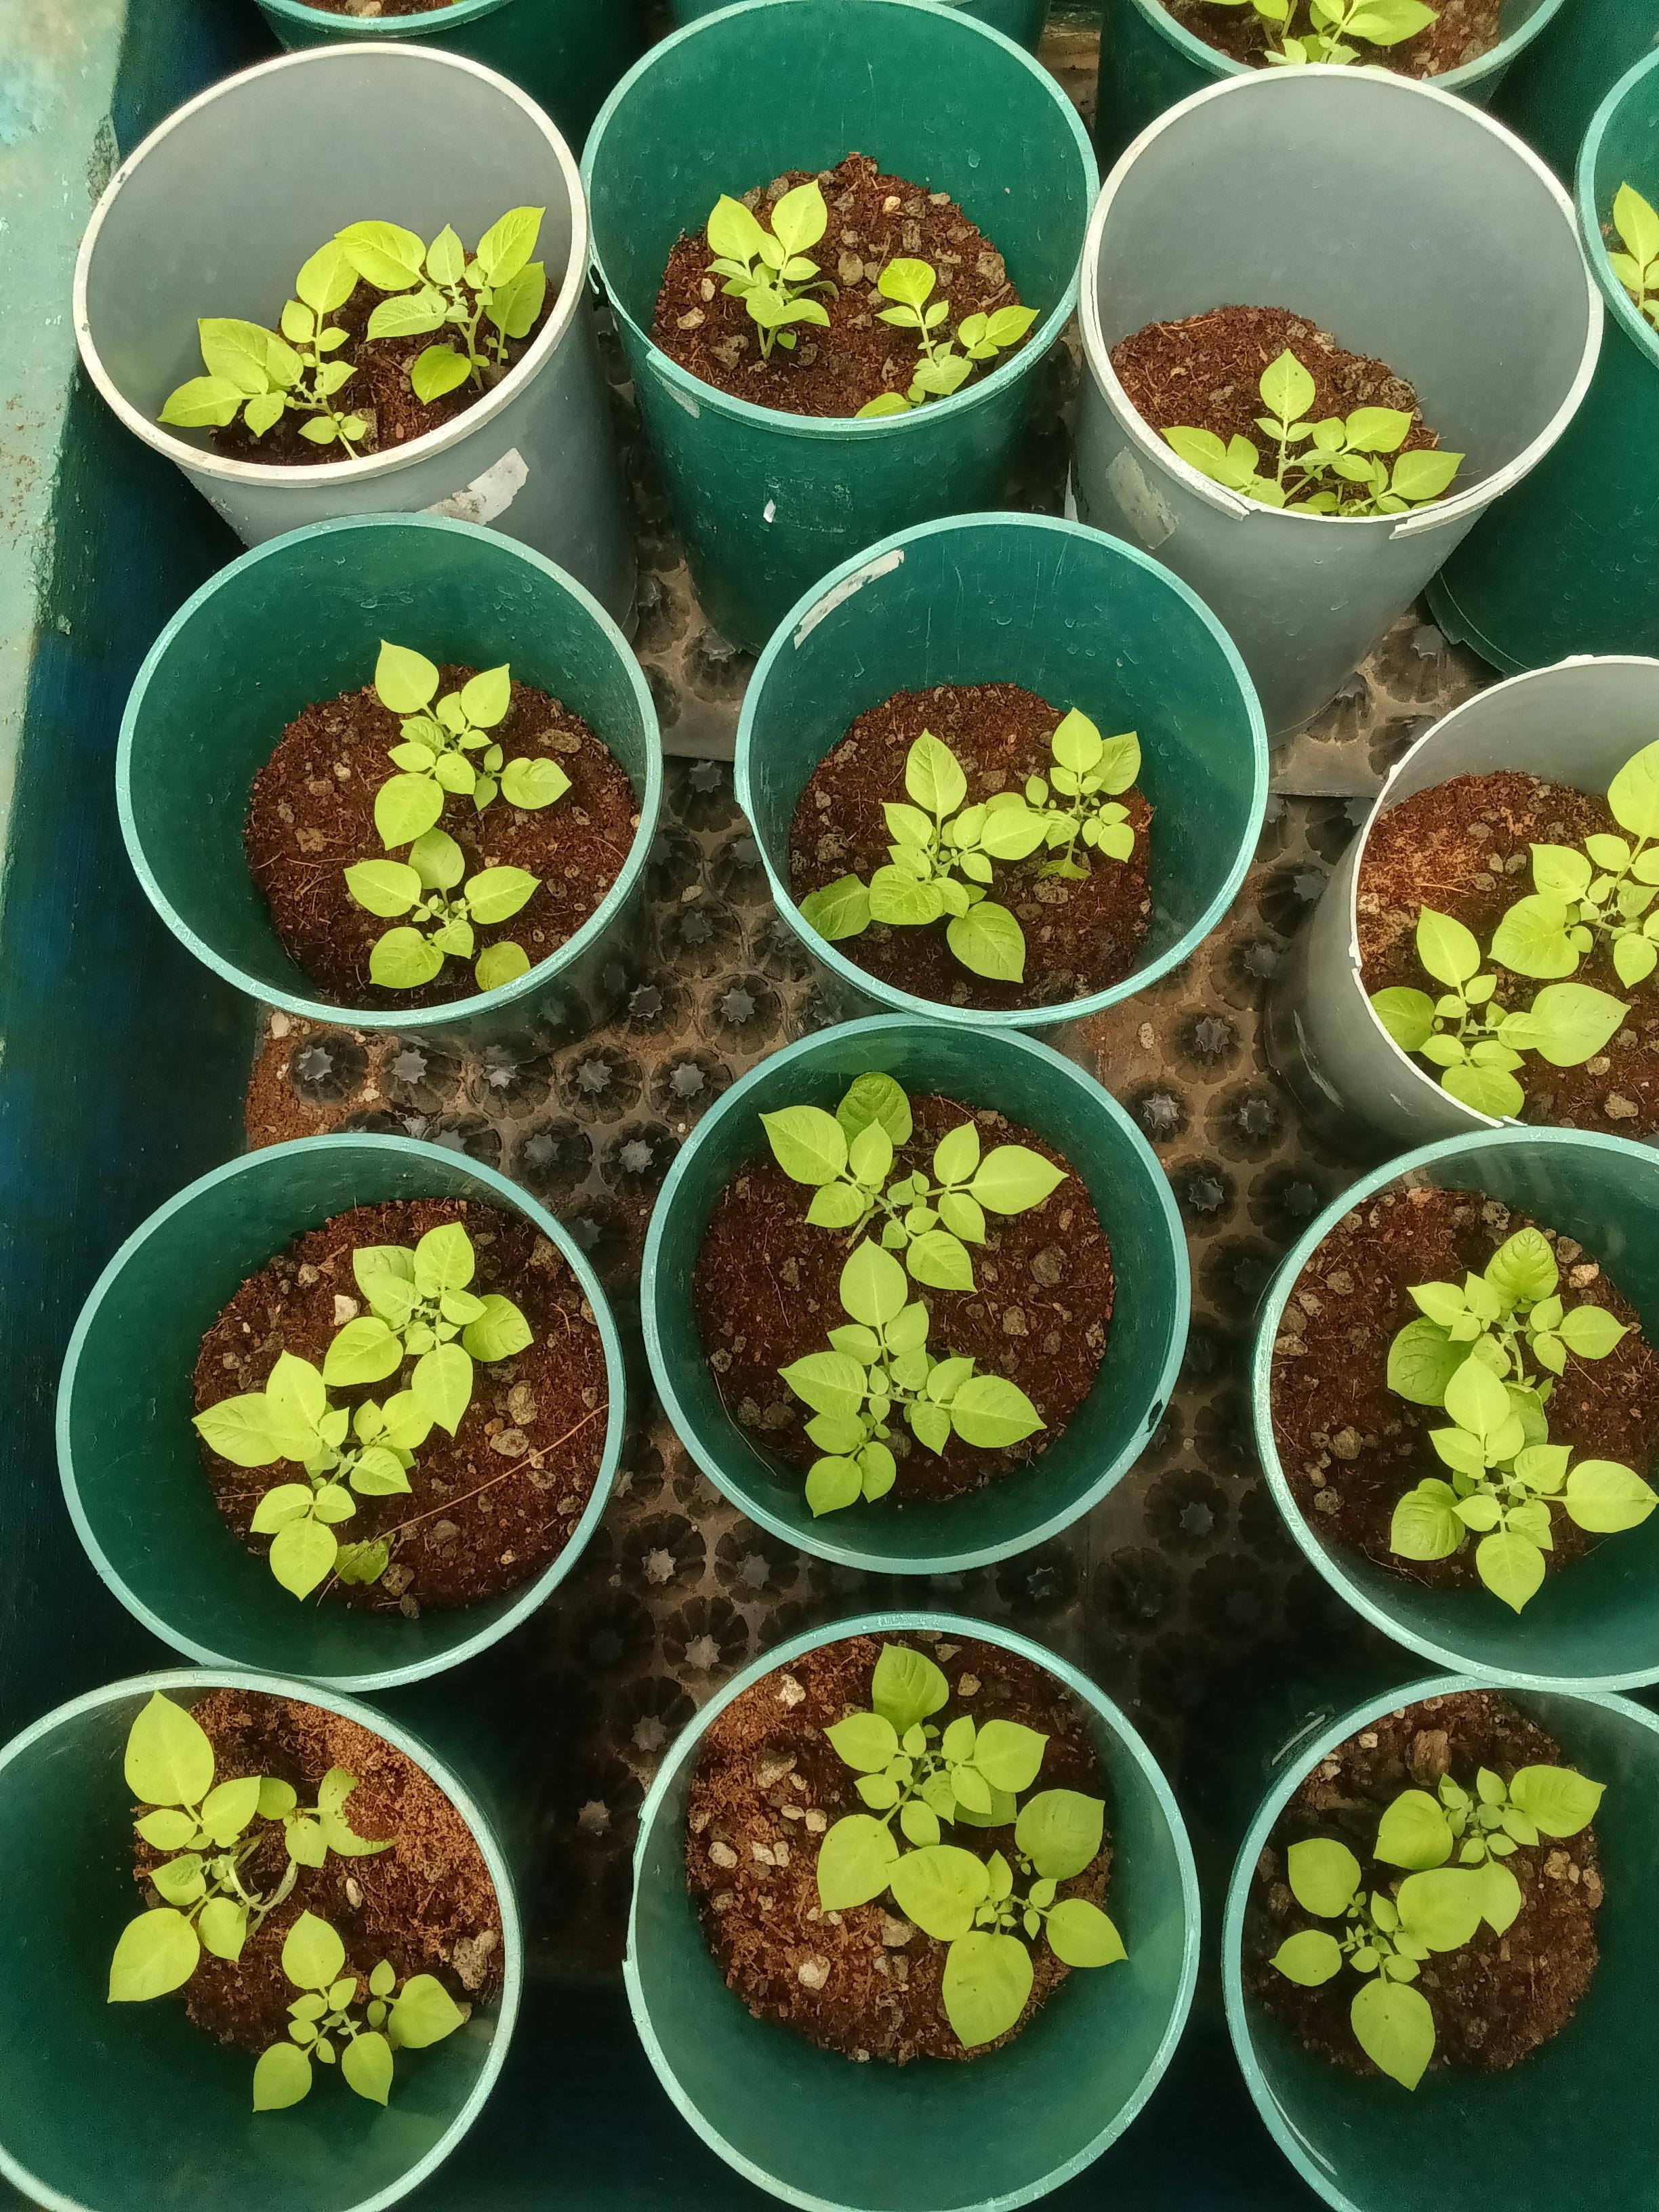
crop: potato
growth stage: sprouting emergence
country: Kenya
